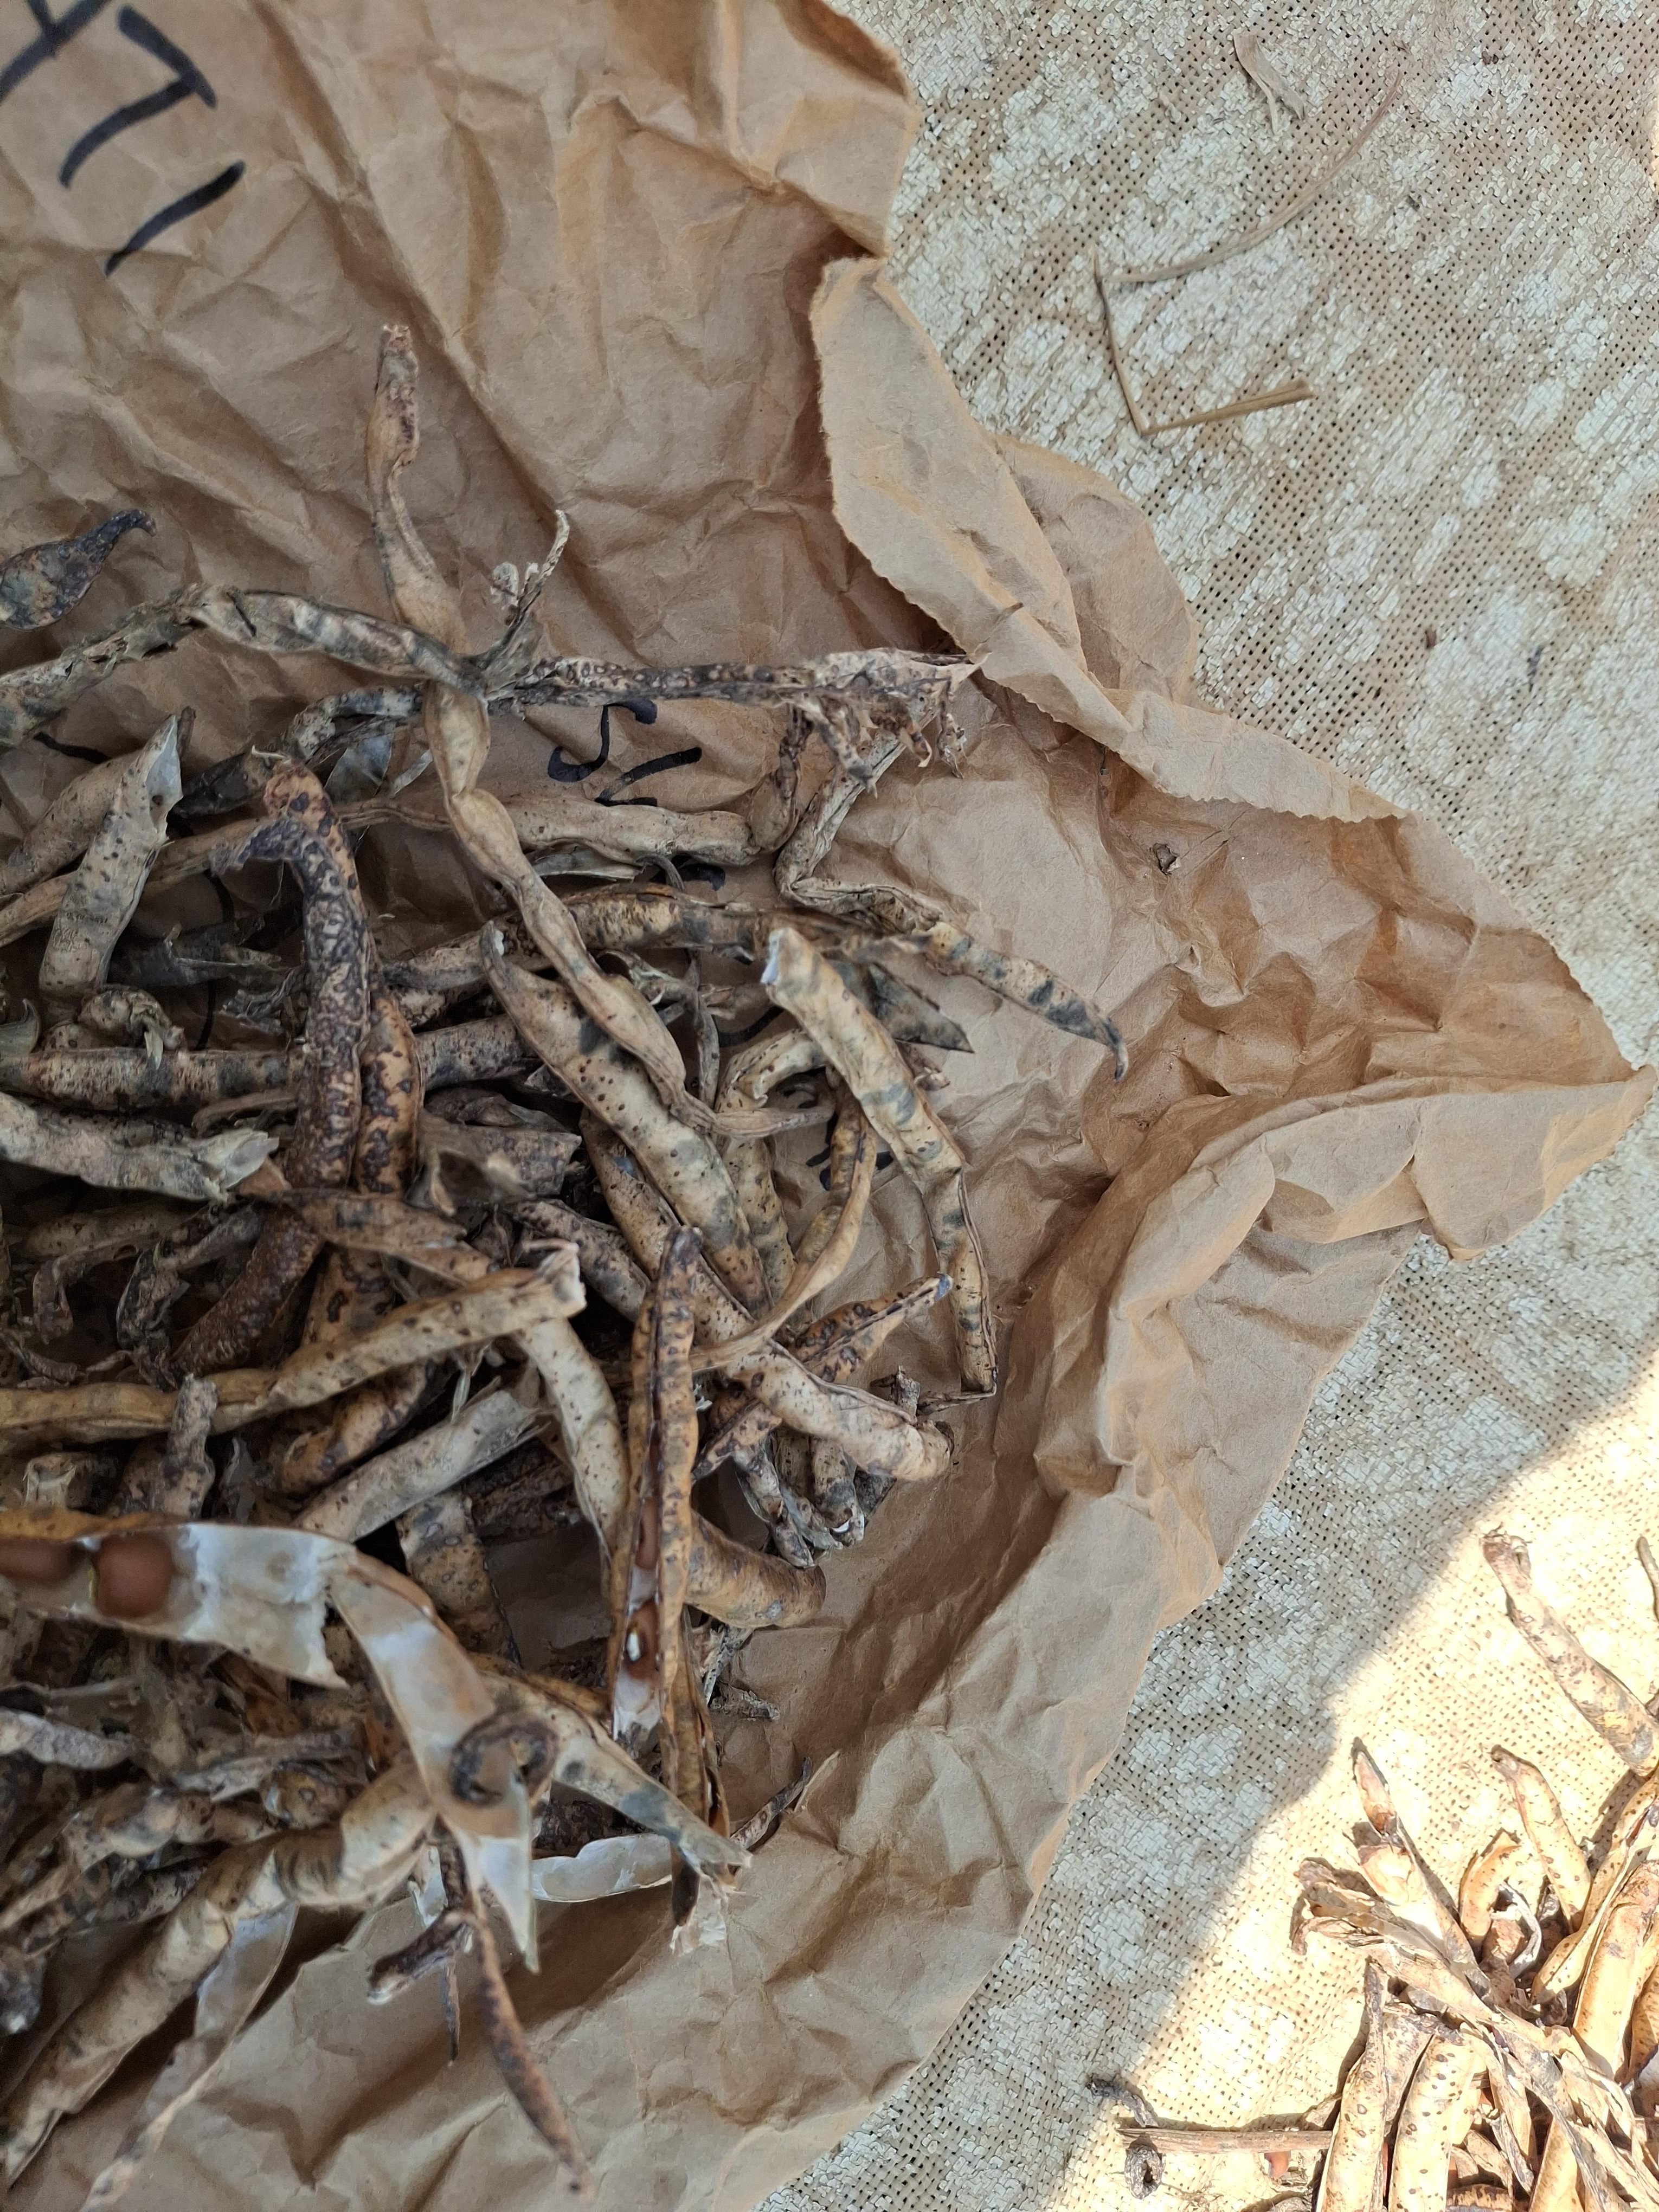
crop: cowpea
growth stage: harvest
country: Nigeria
